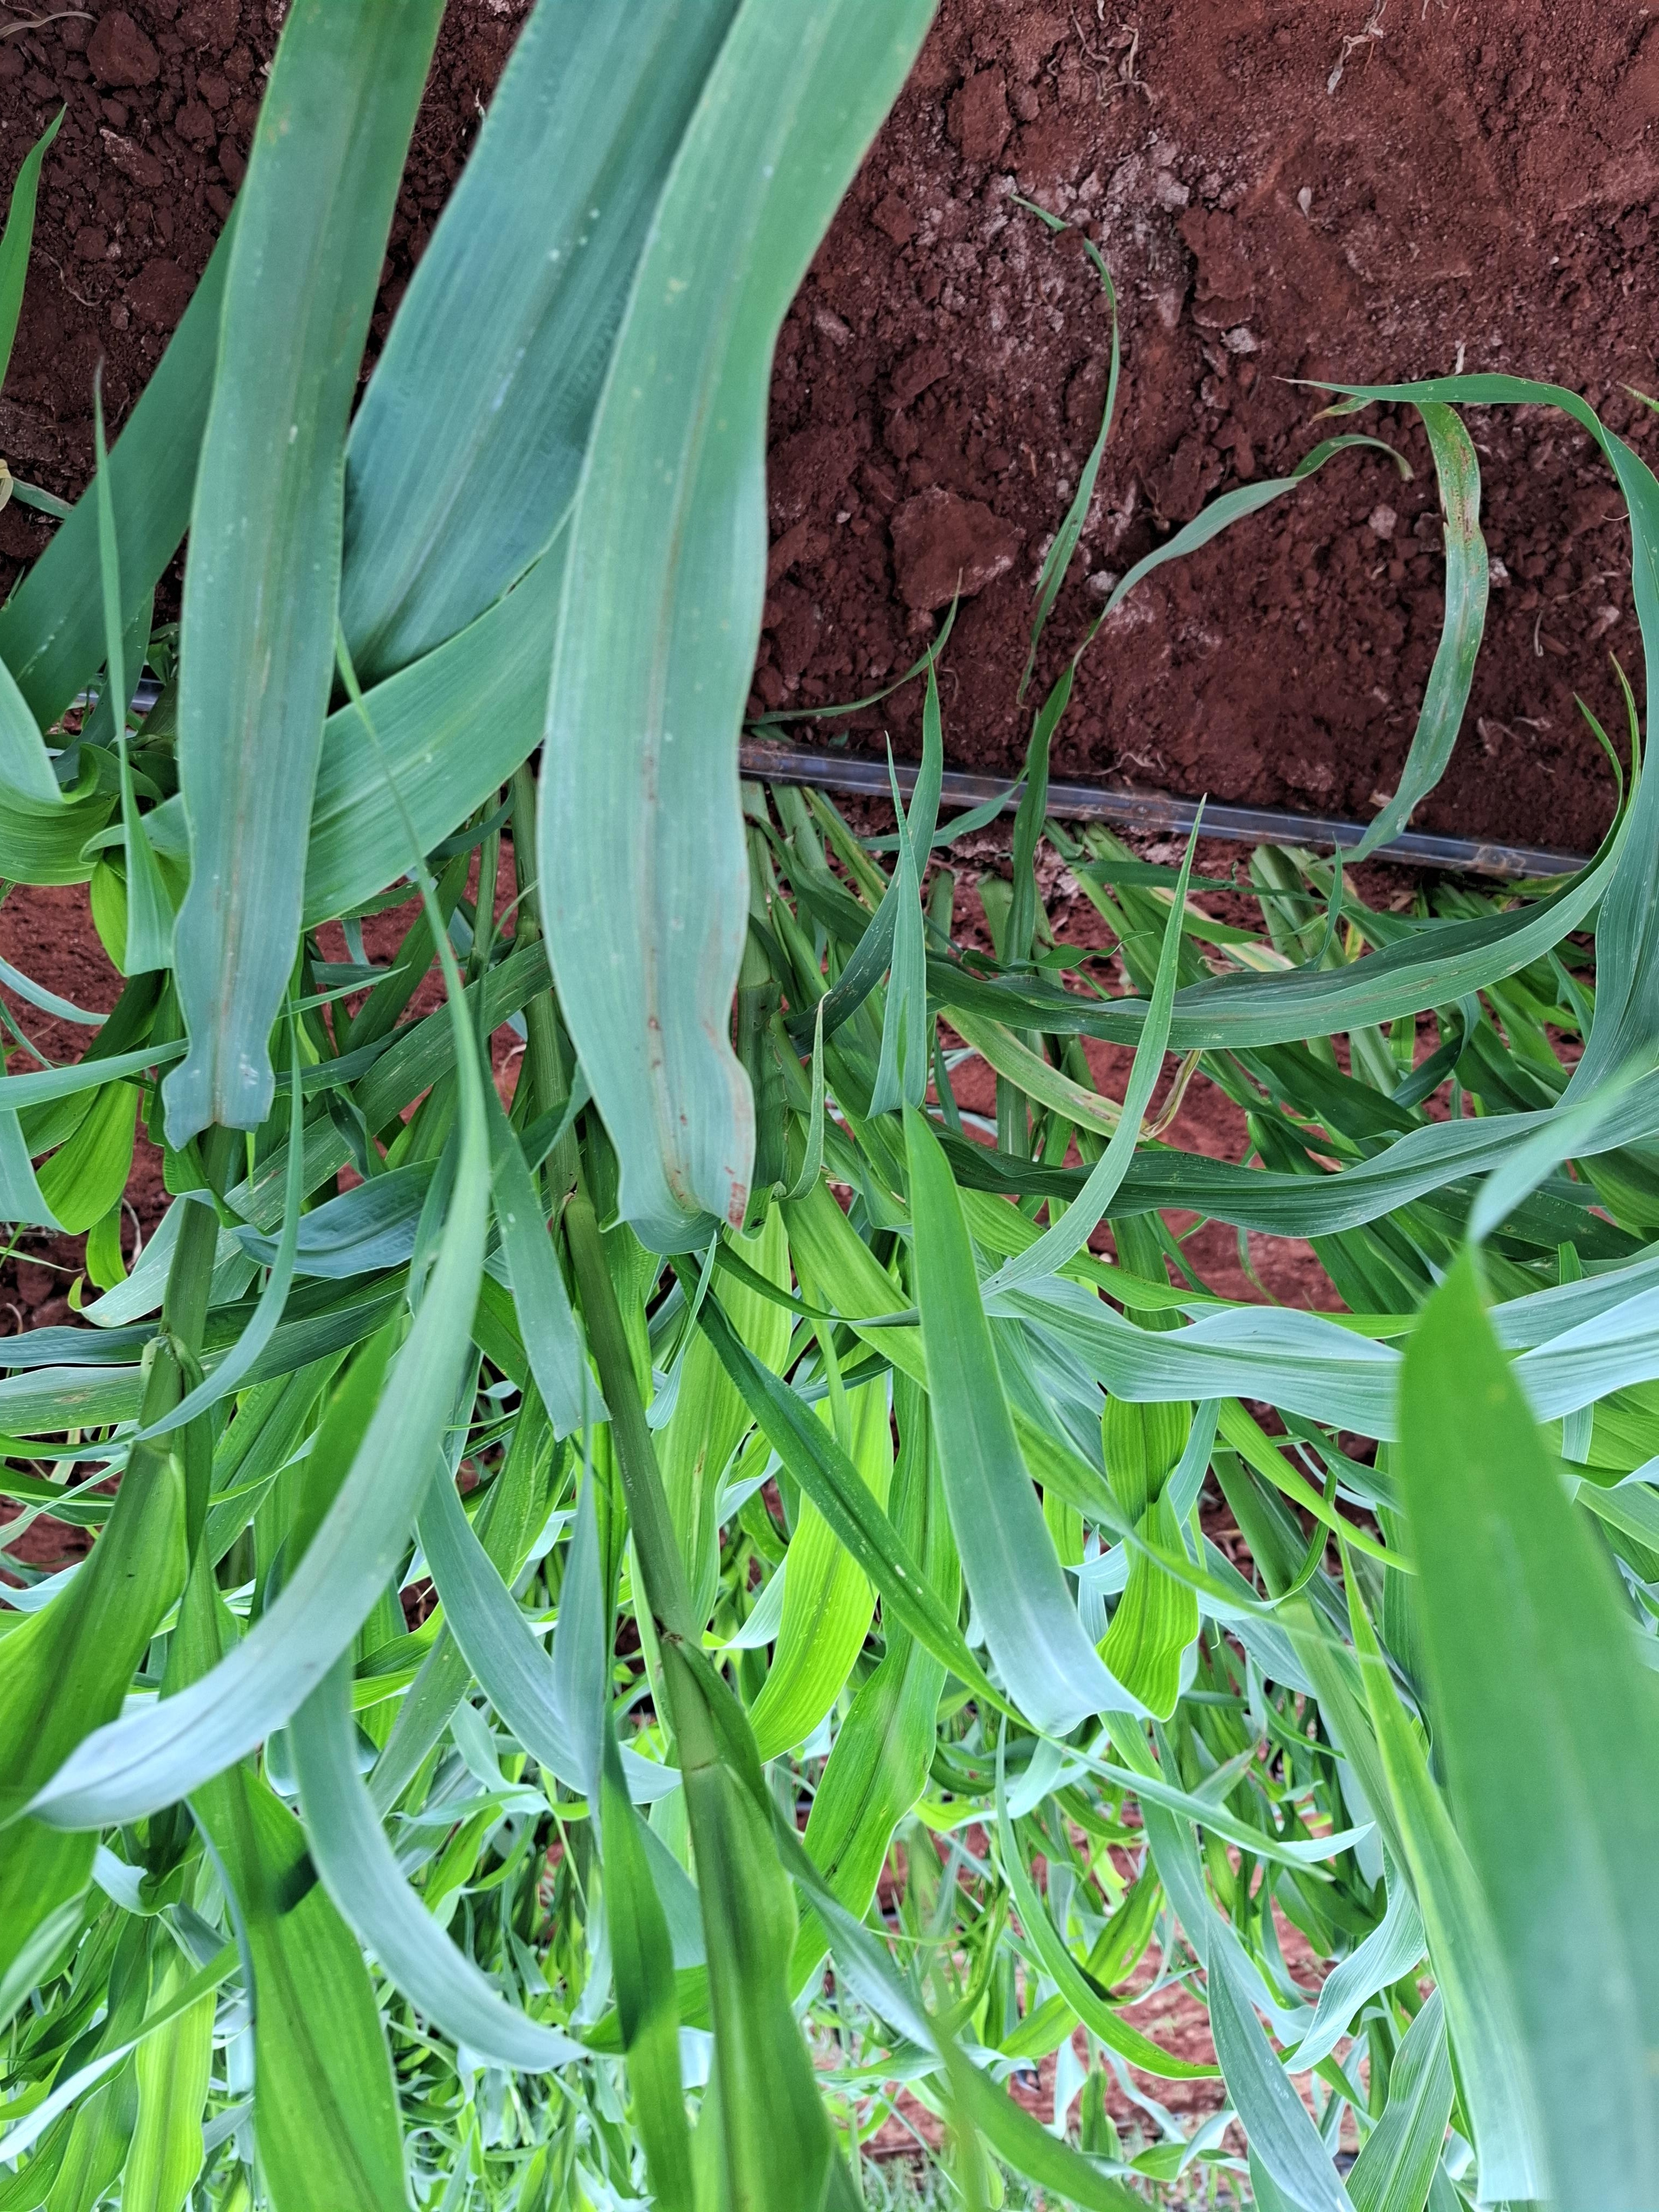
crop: pearl millet
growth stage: elongation stem
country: Kenya
